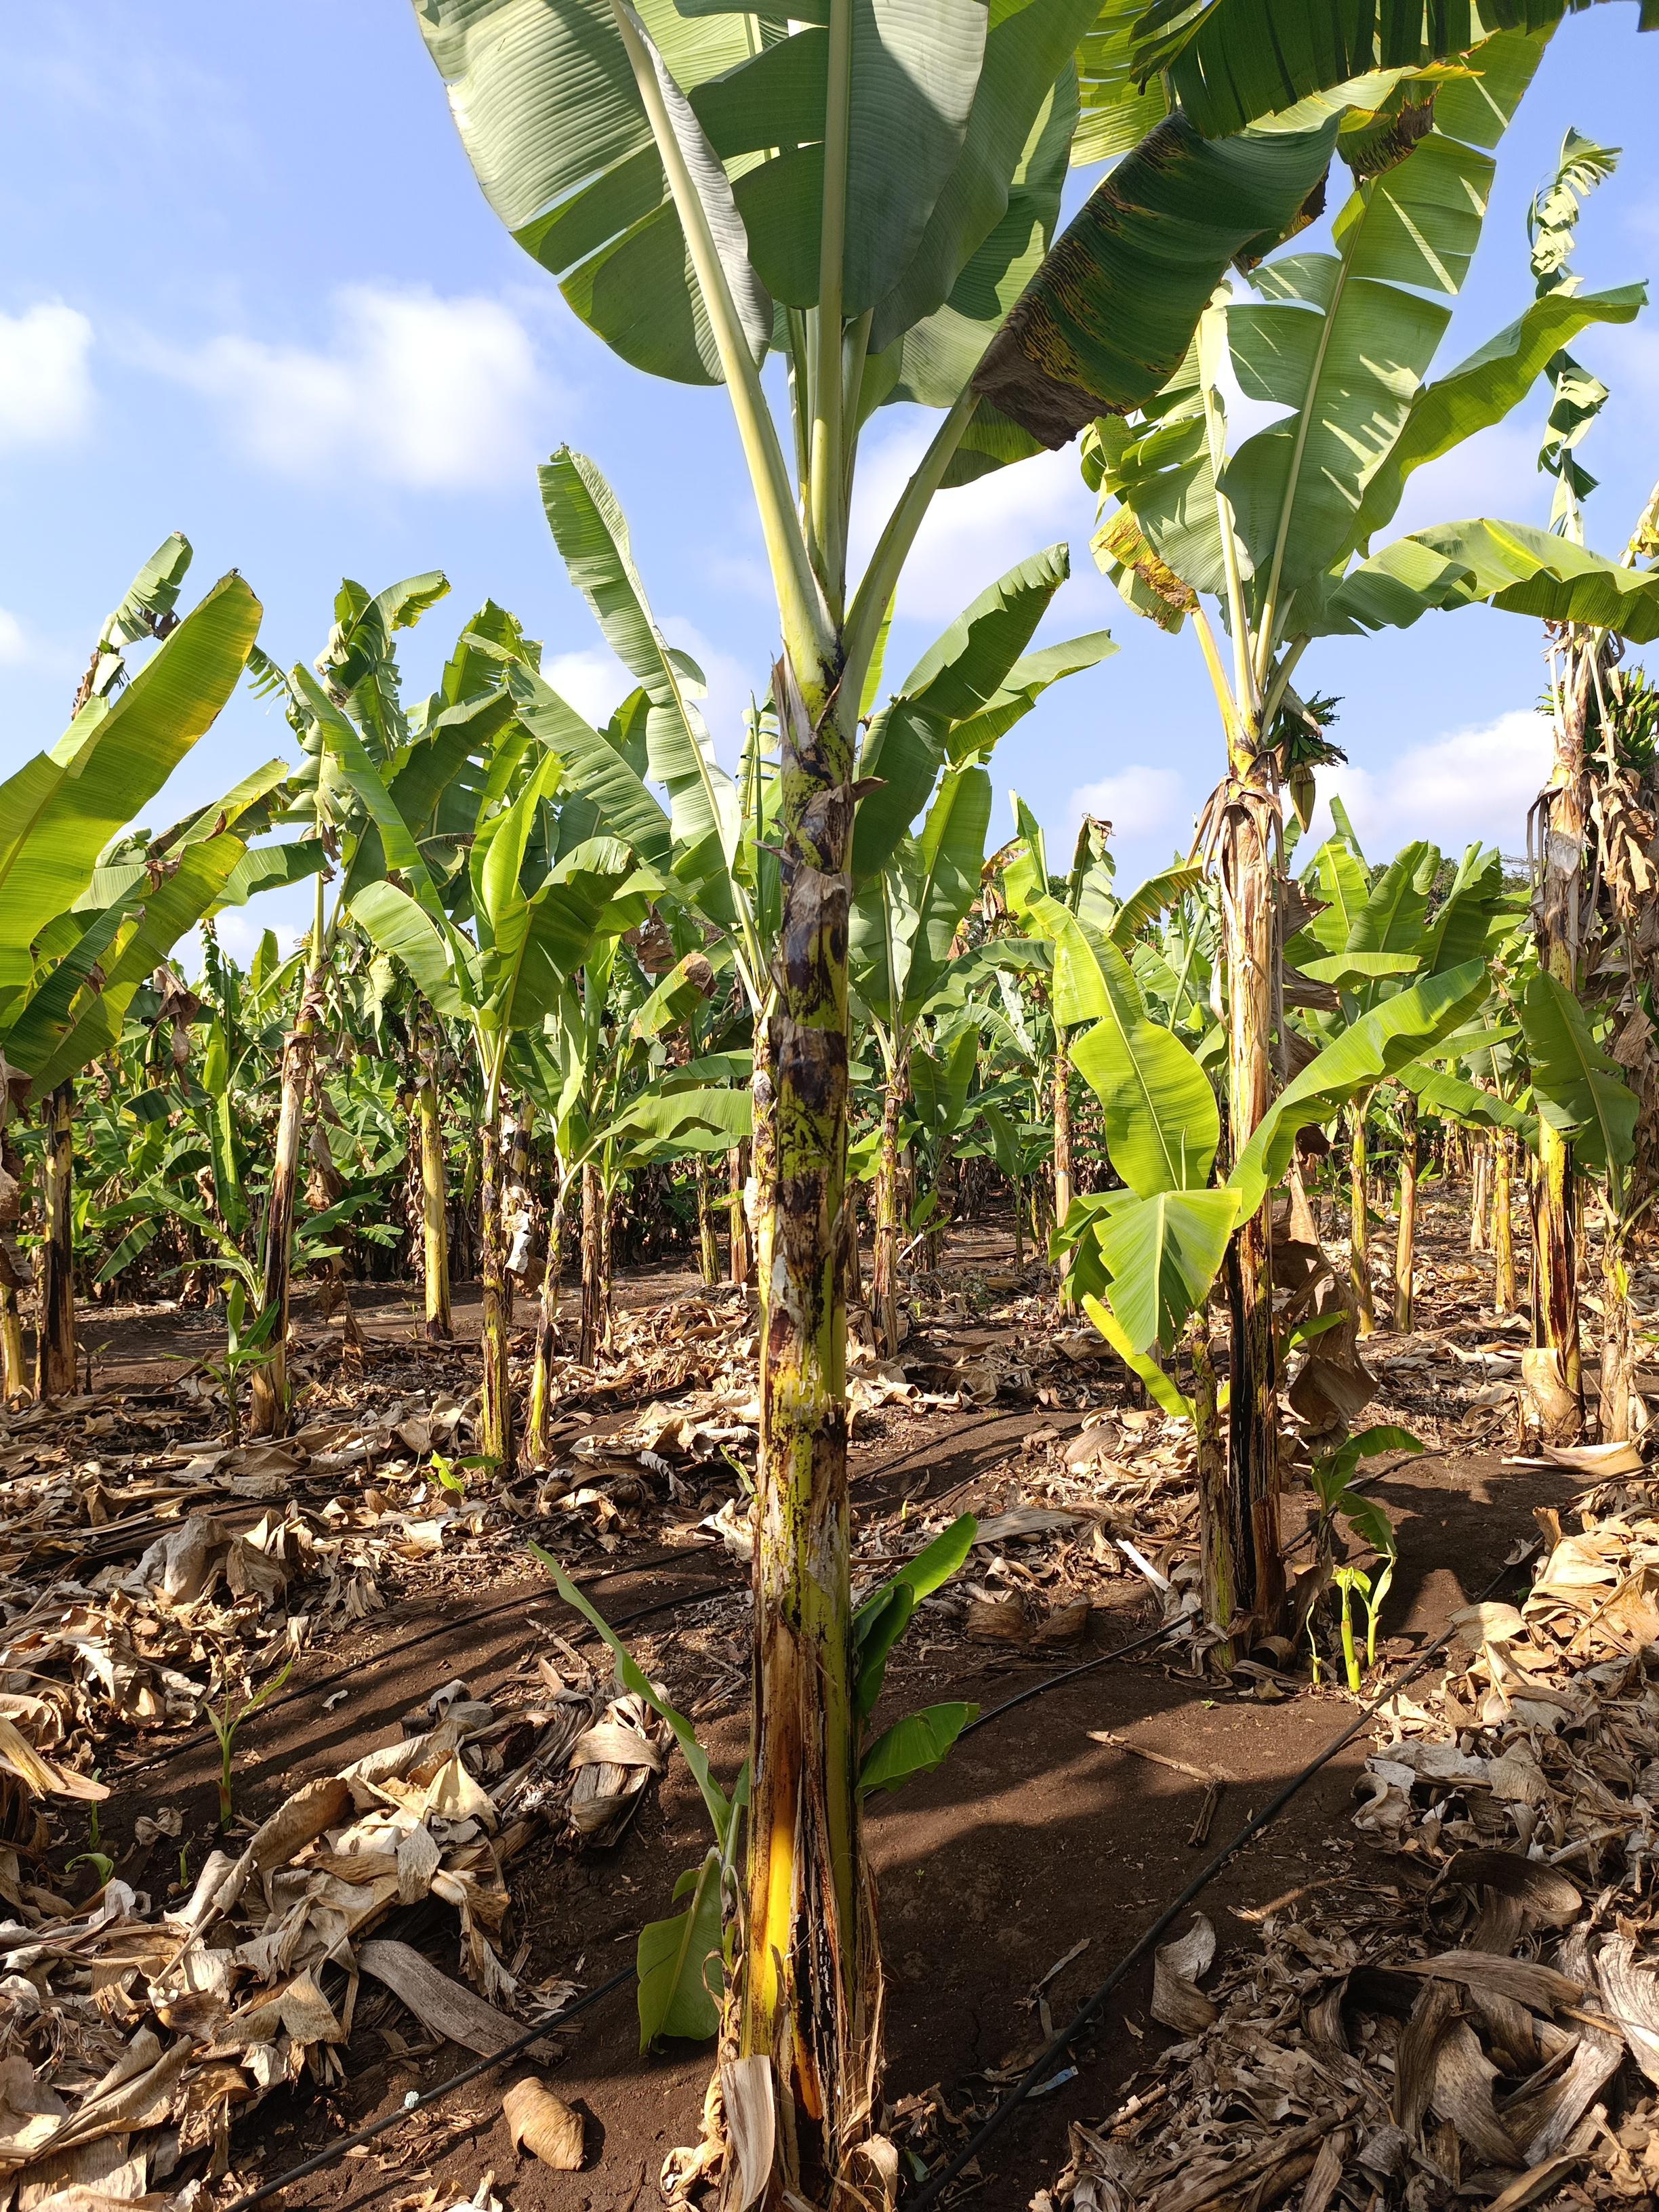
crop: banana
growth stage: vegetative
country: Tanzania
